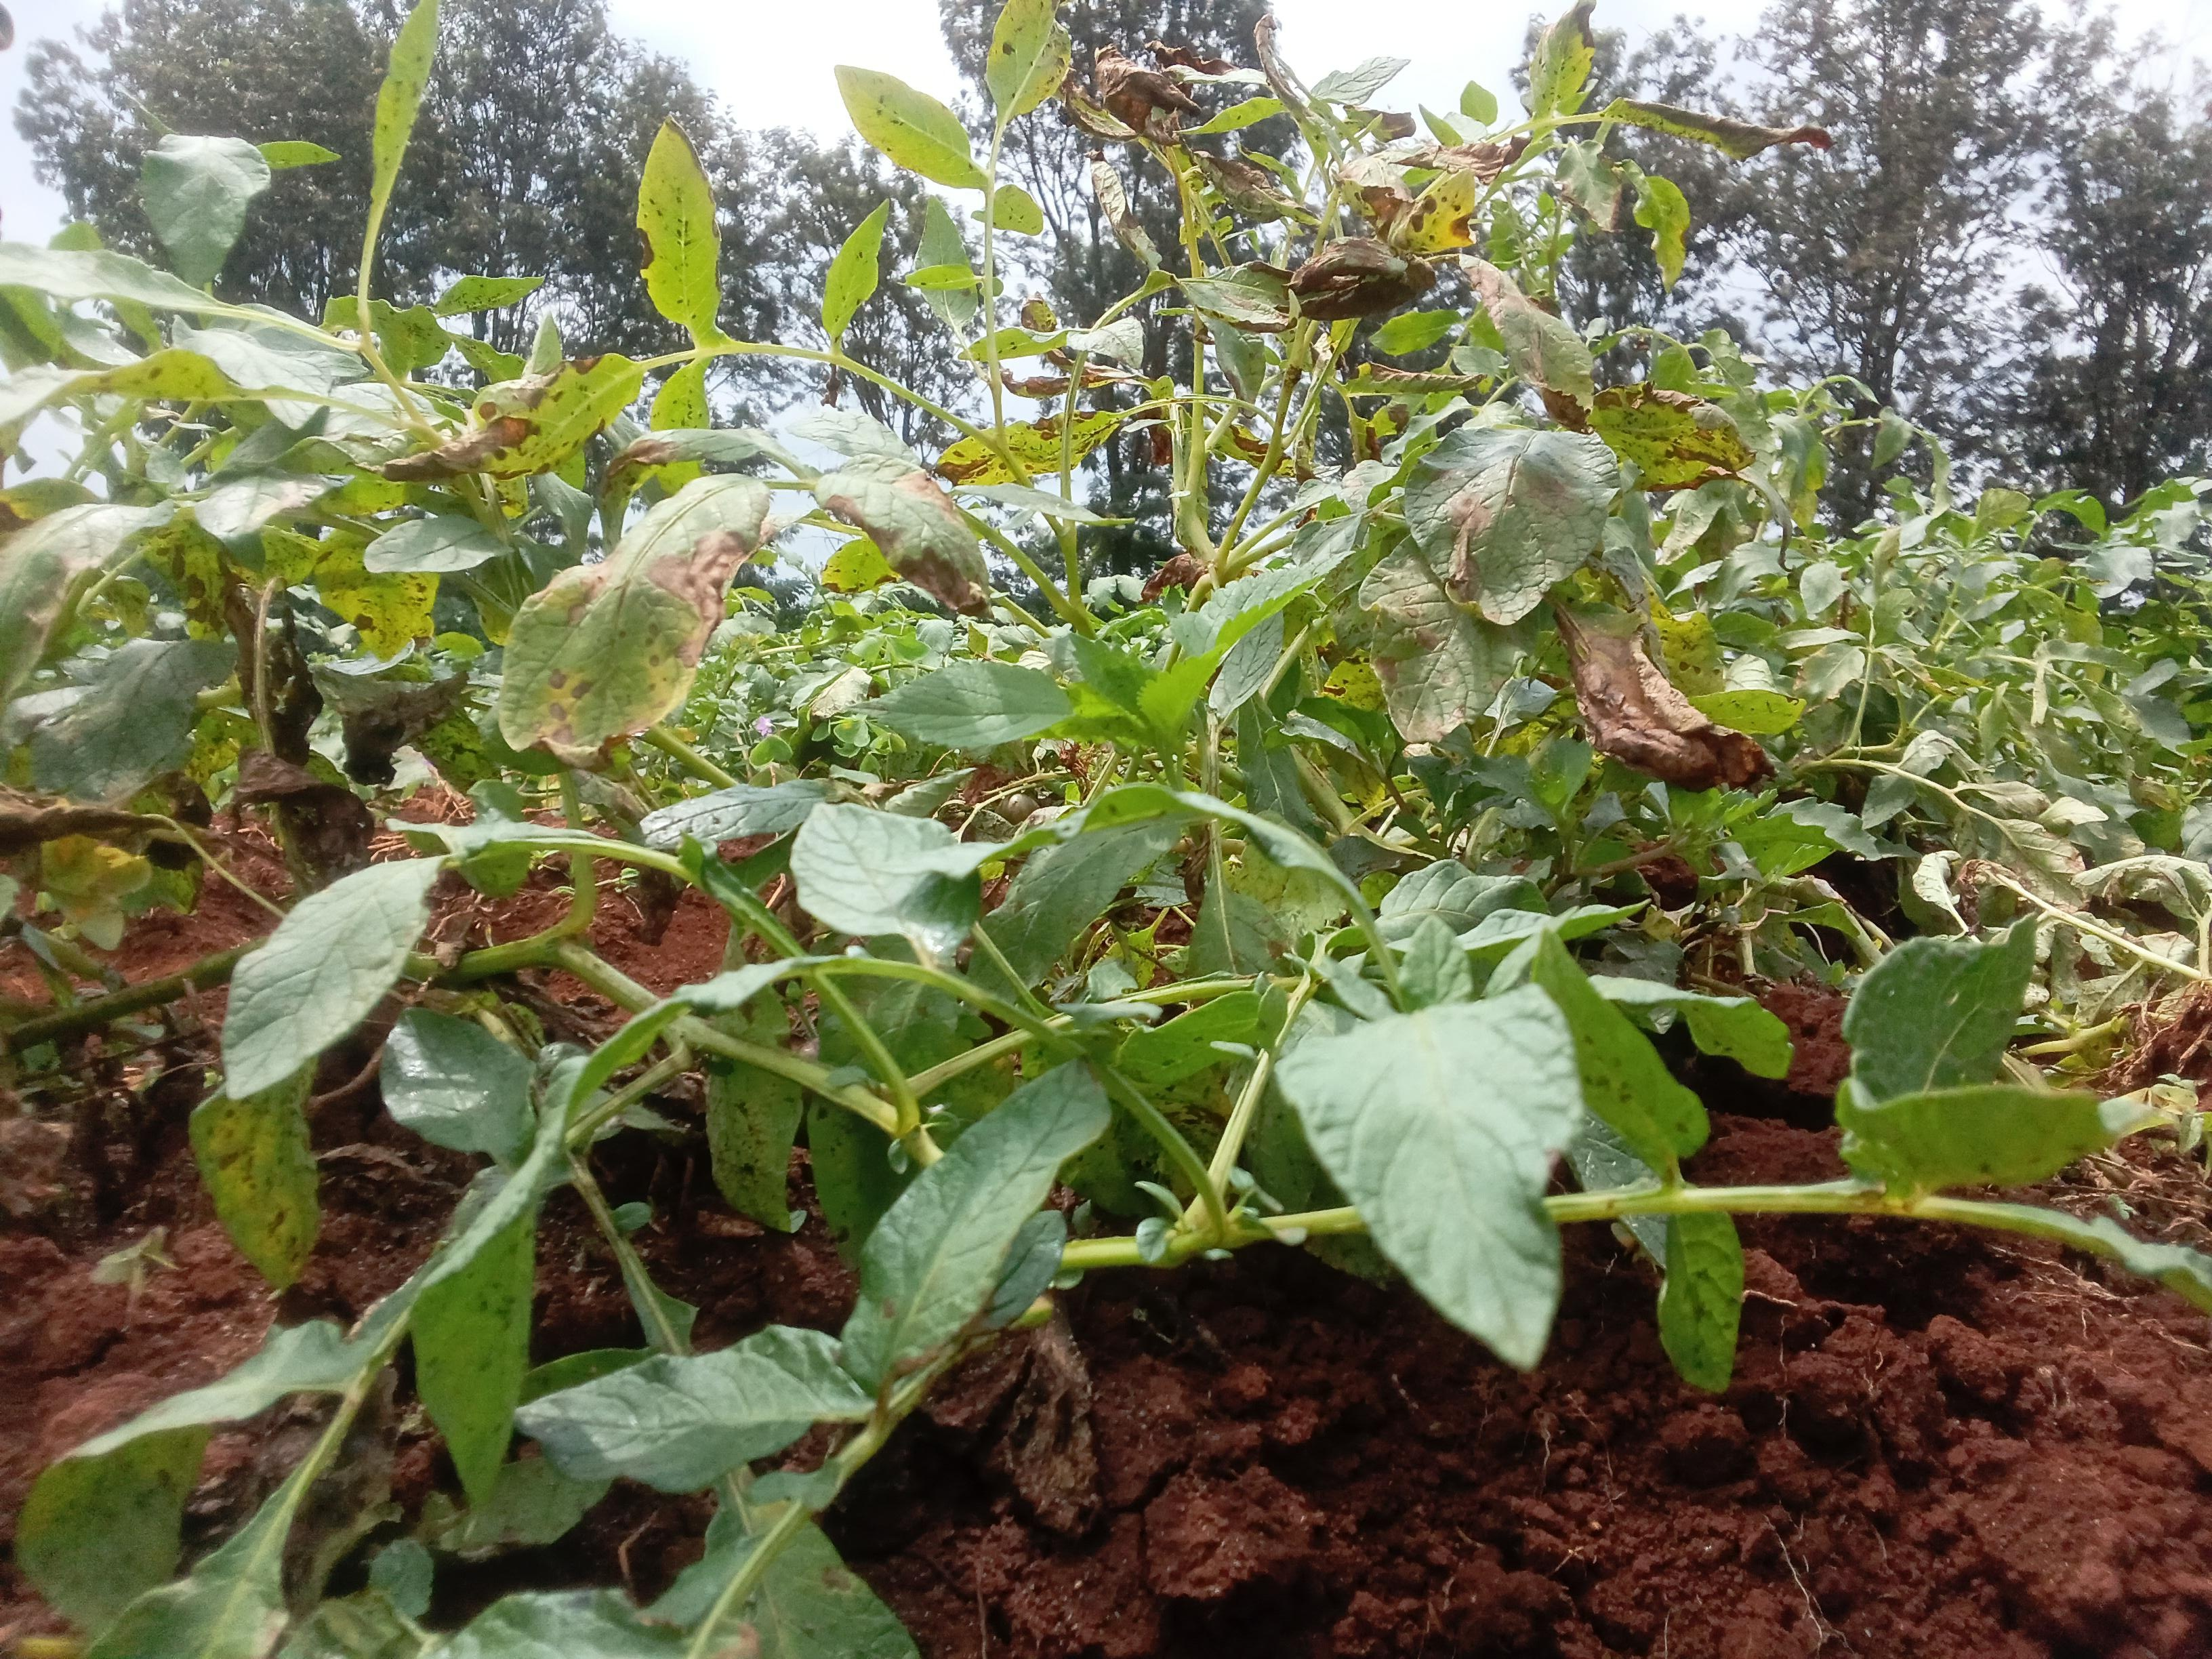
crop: potato
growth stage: harvest maturity
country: Kenya
